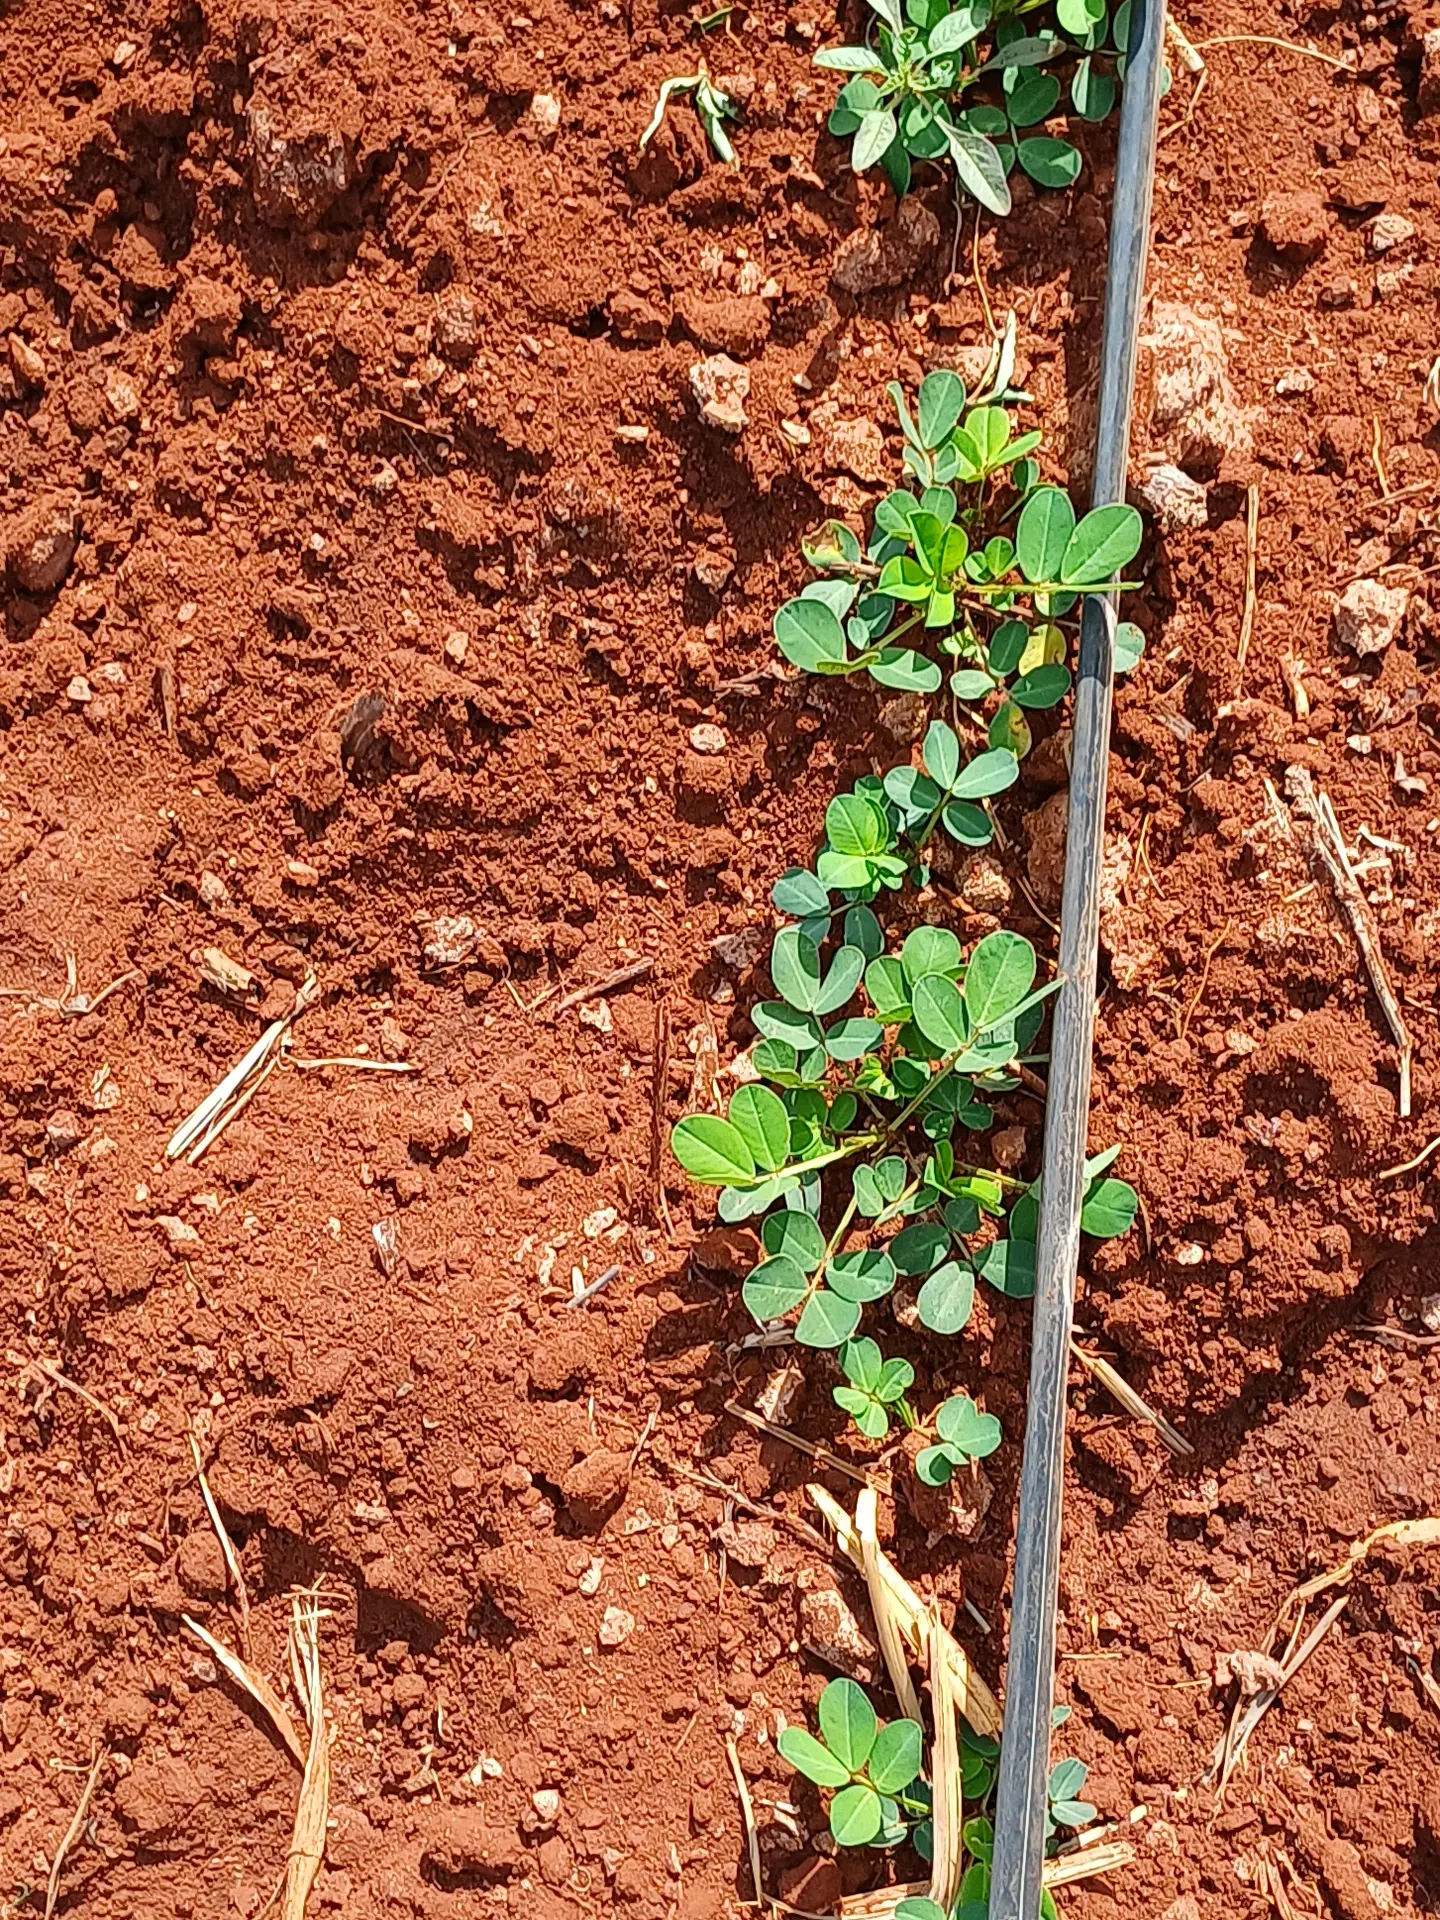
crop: groundnut
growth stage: vegetative
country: Kenya
